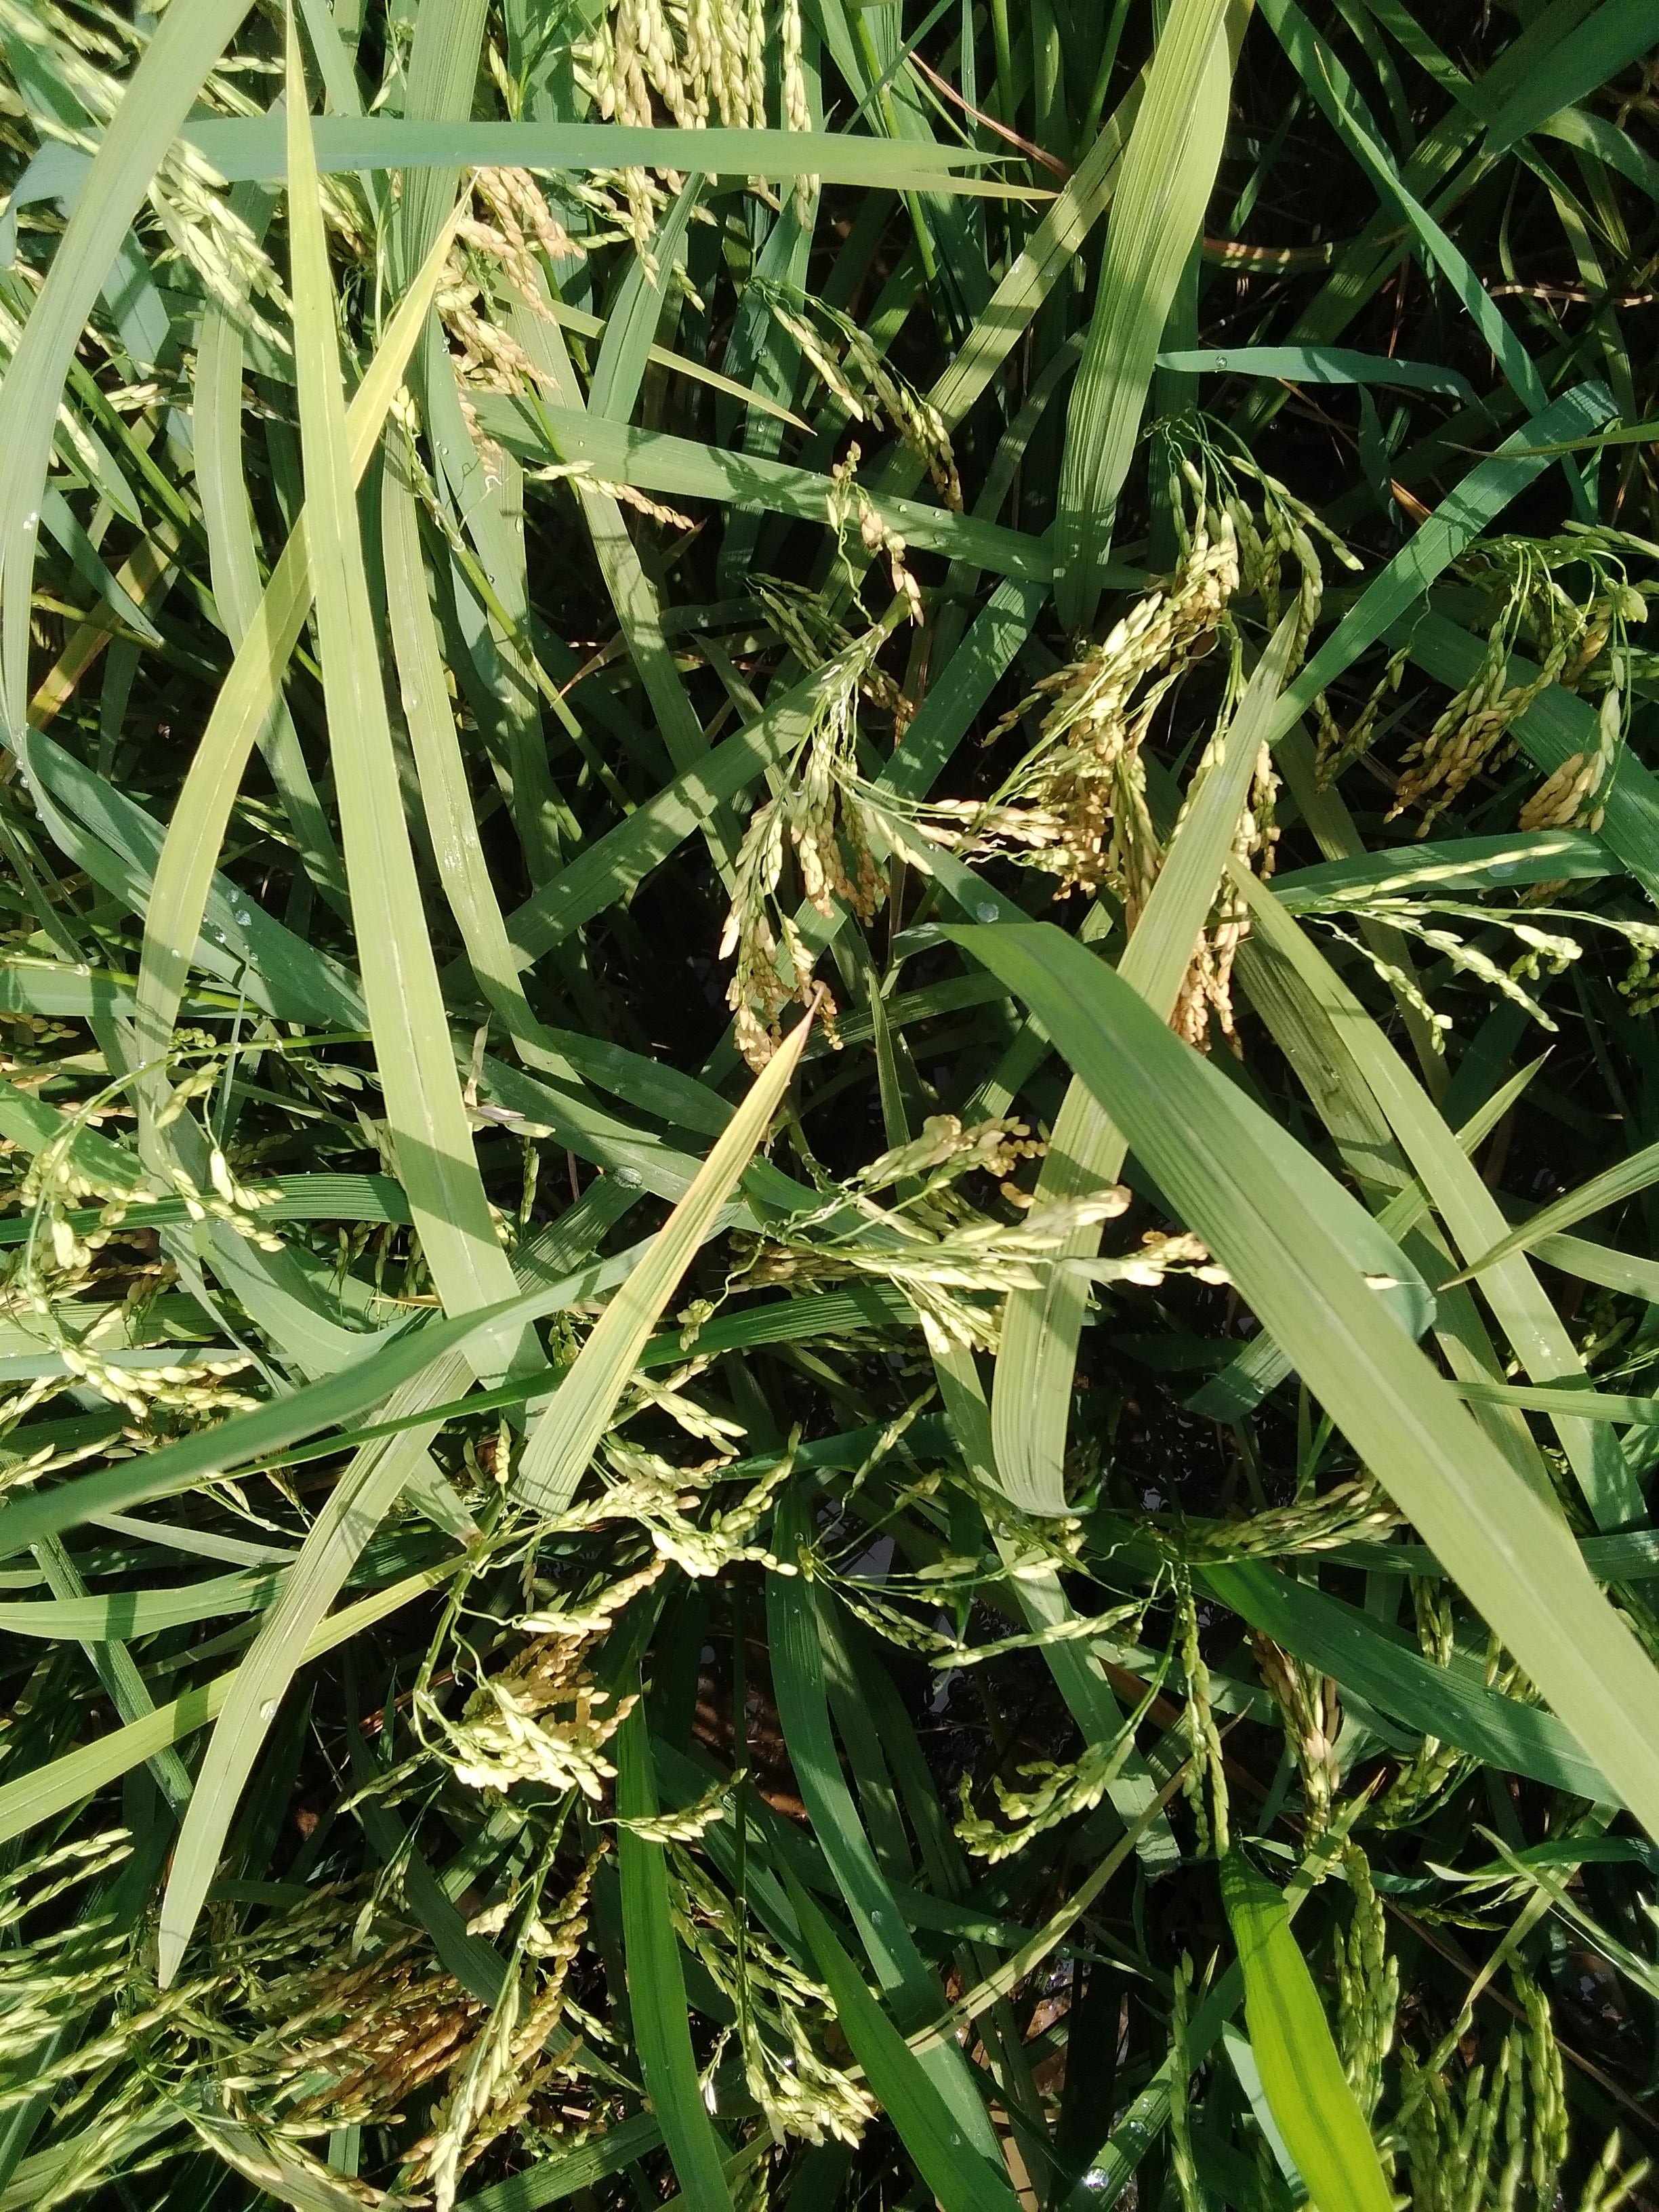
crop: rice
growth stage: ripening
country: Nigeria
